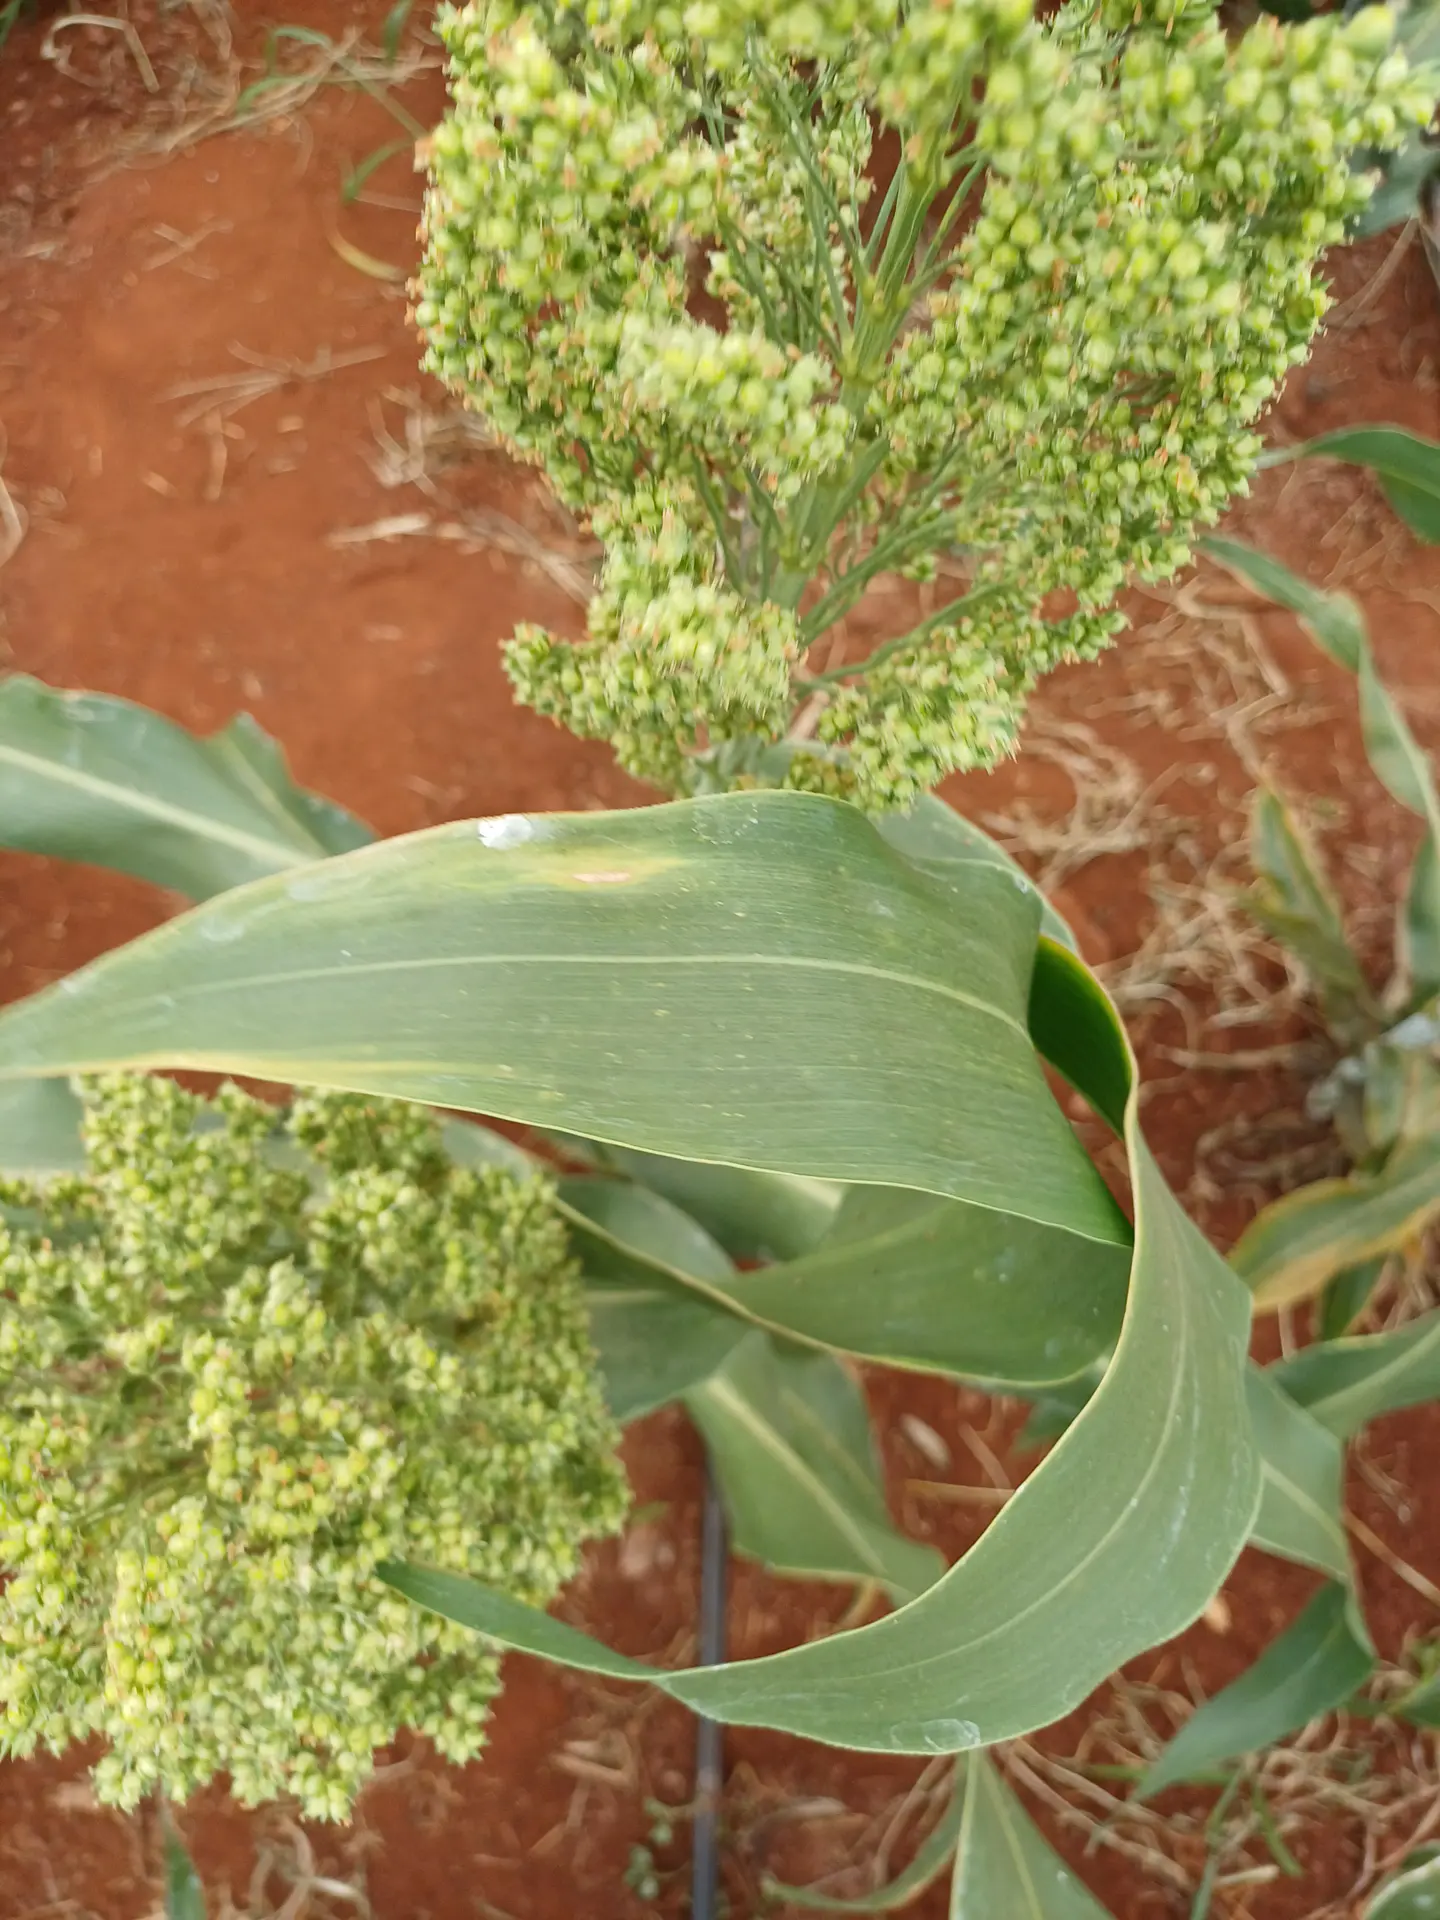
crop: sorghum
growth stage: filling grain
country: Kenya
